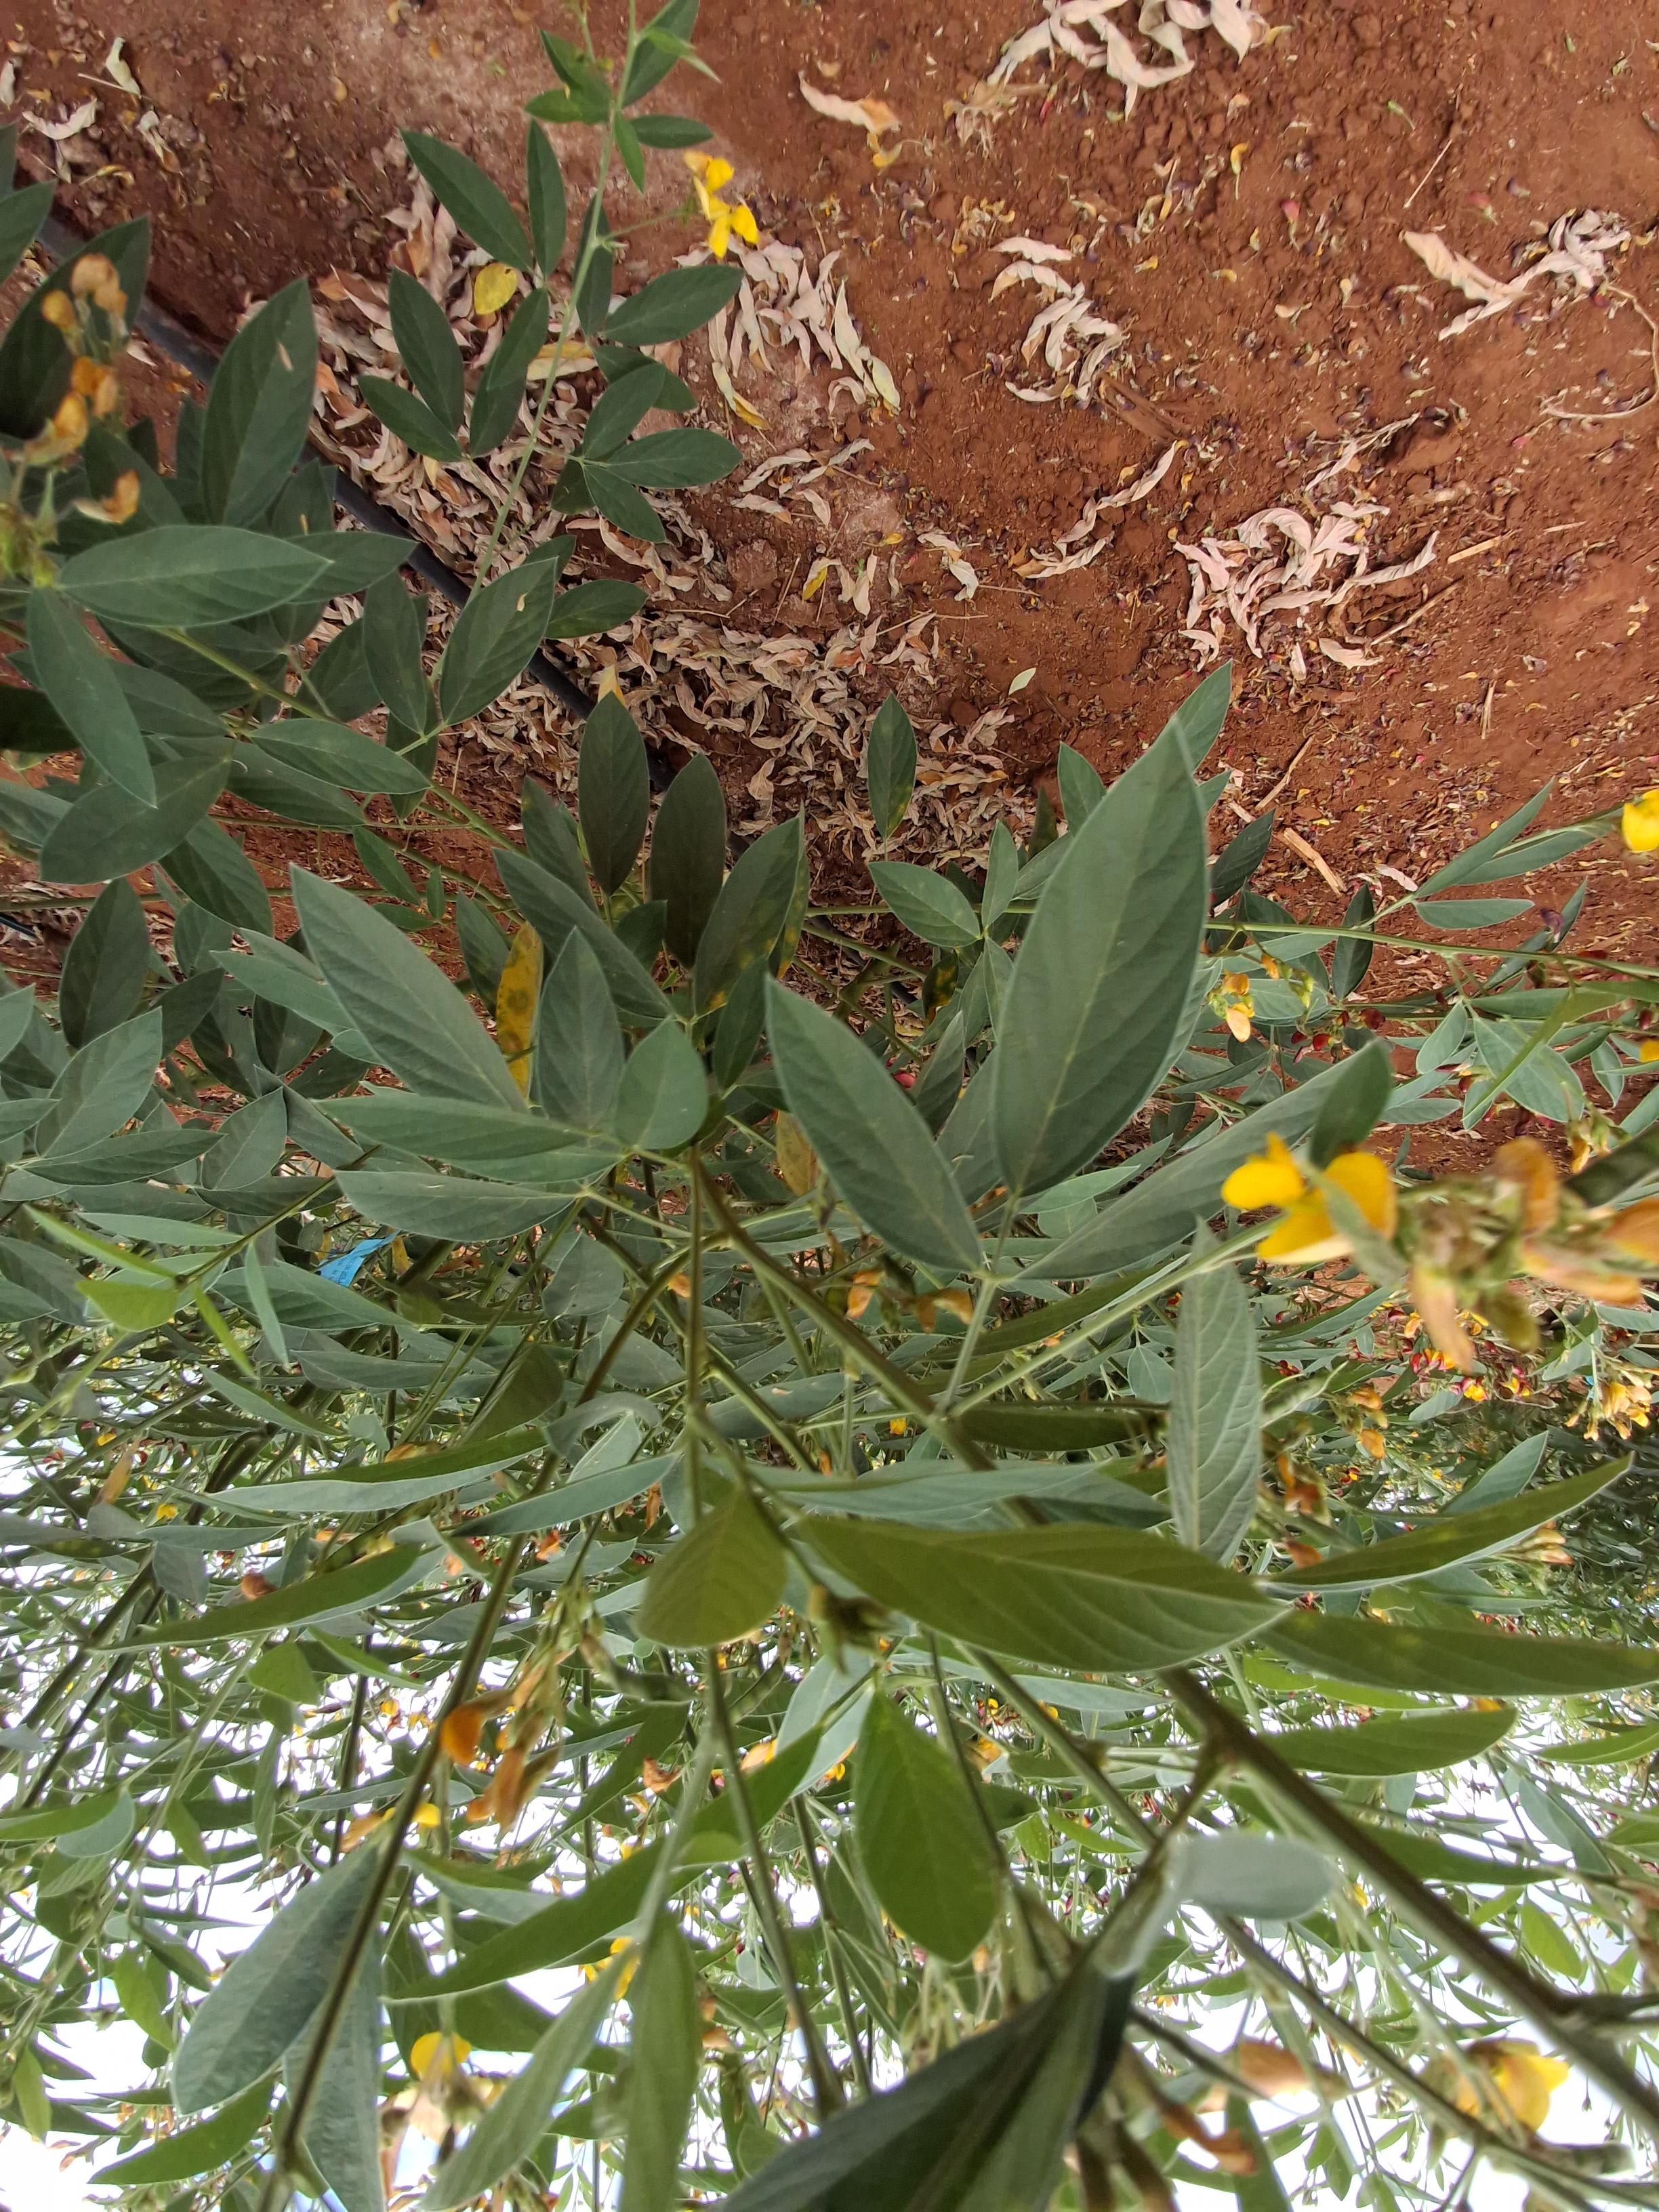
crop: pigeonpea
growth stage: development pod
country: Kenya
